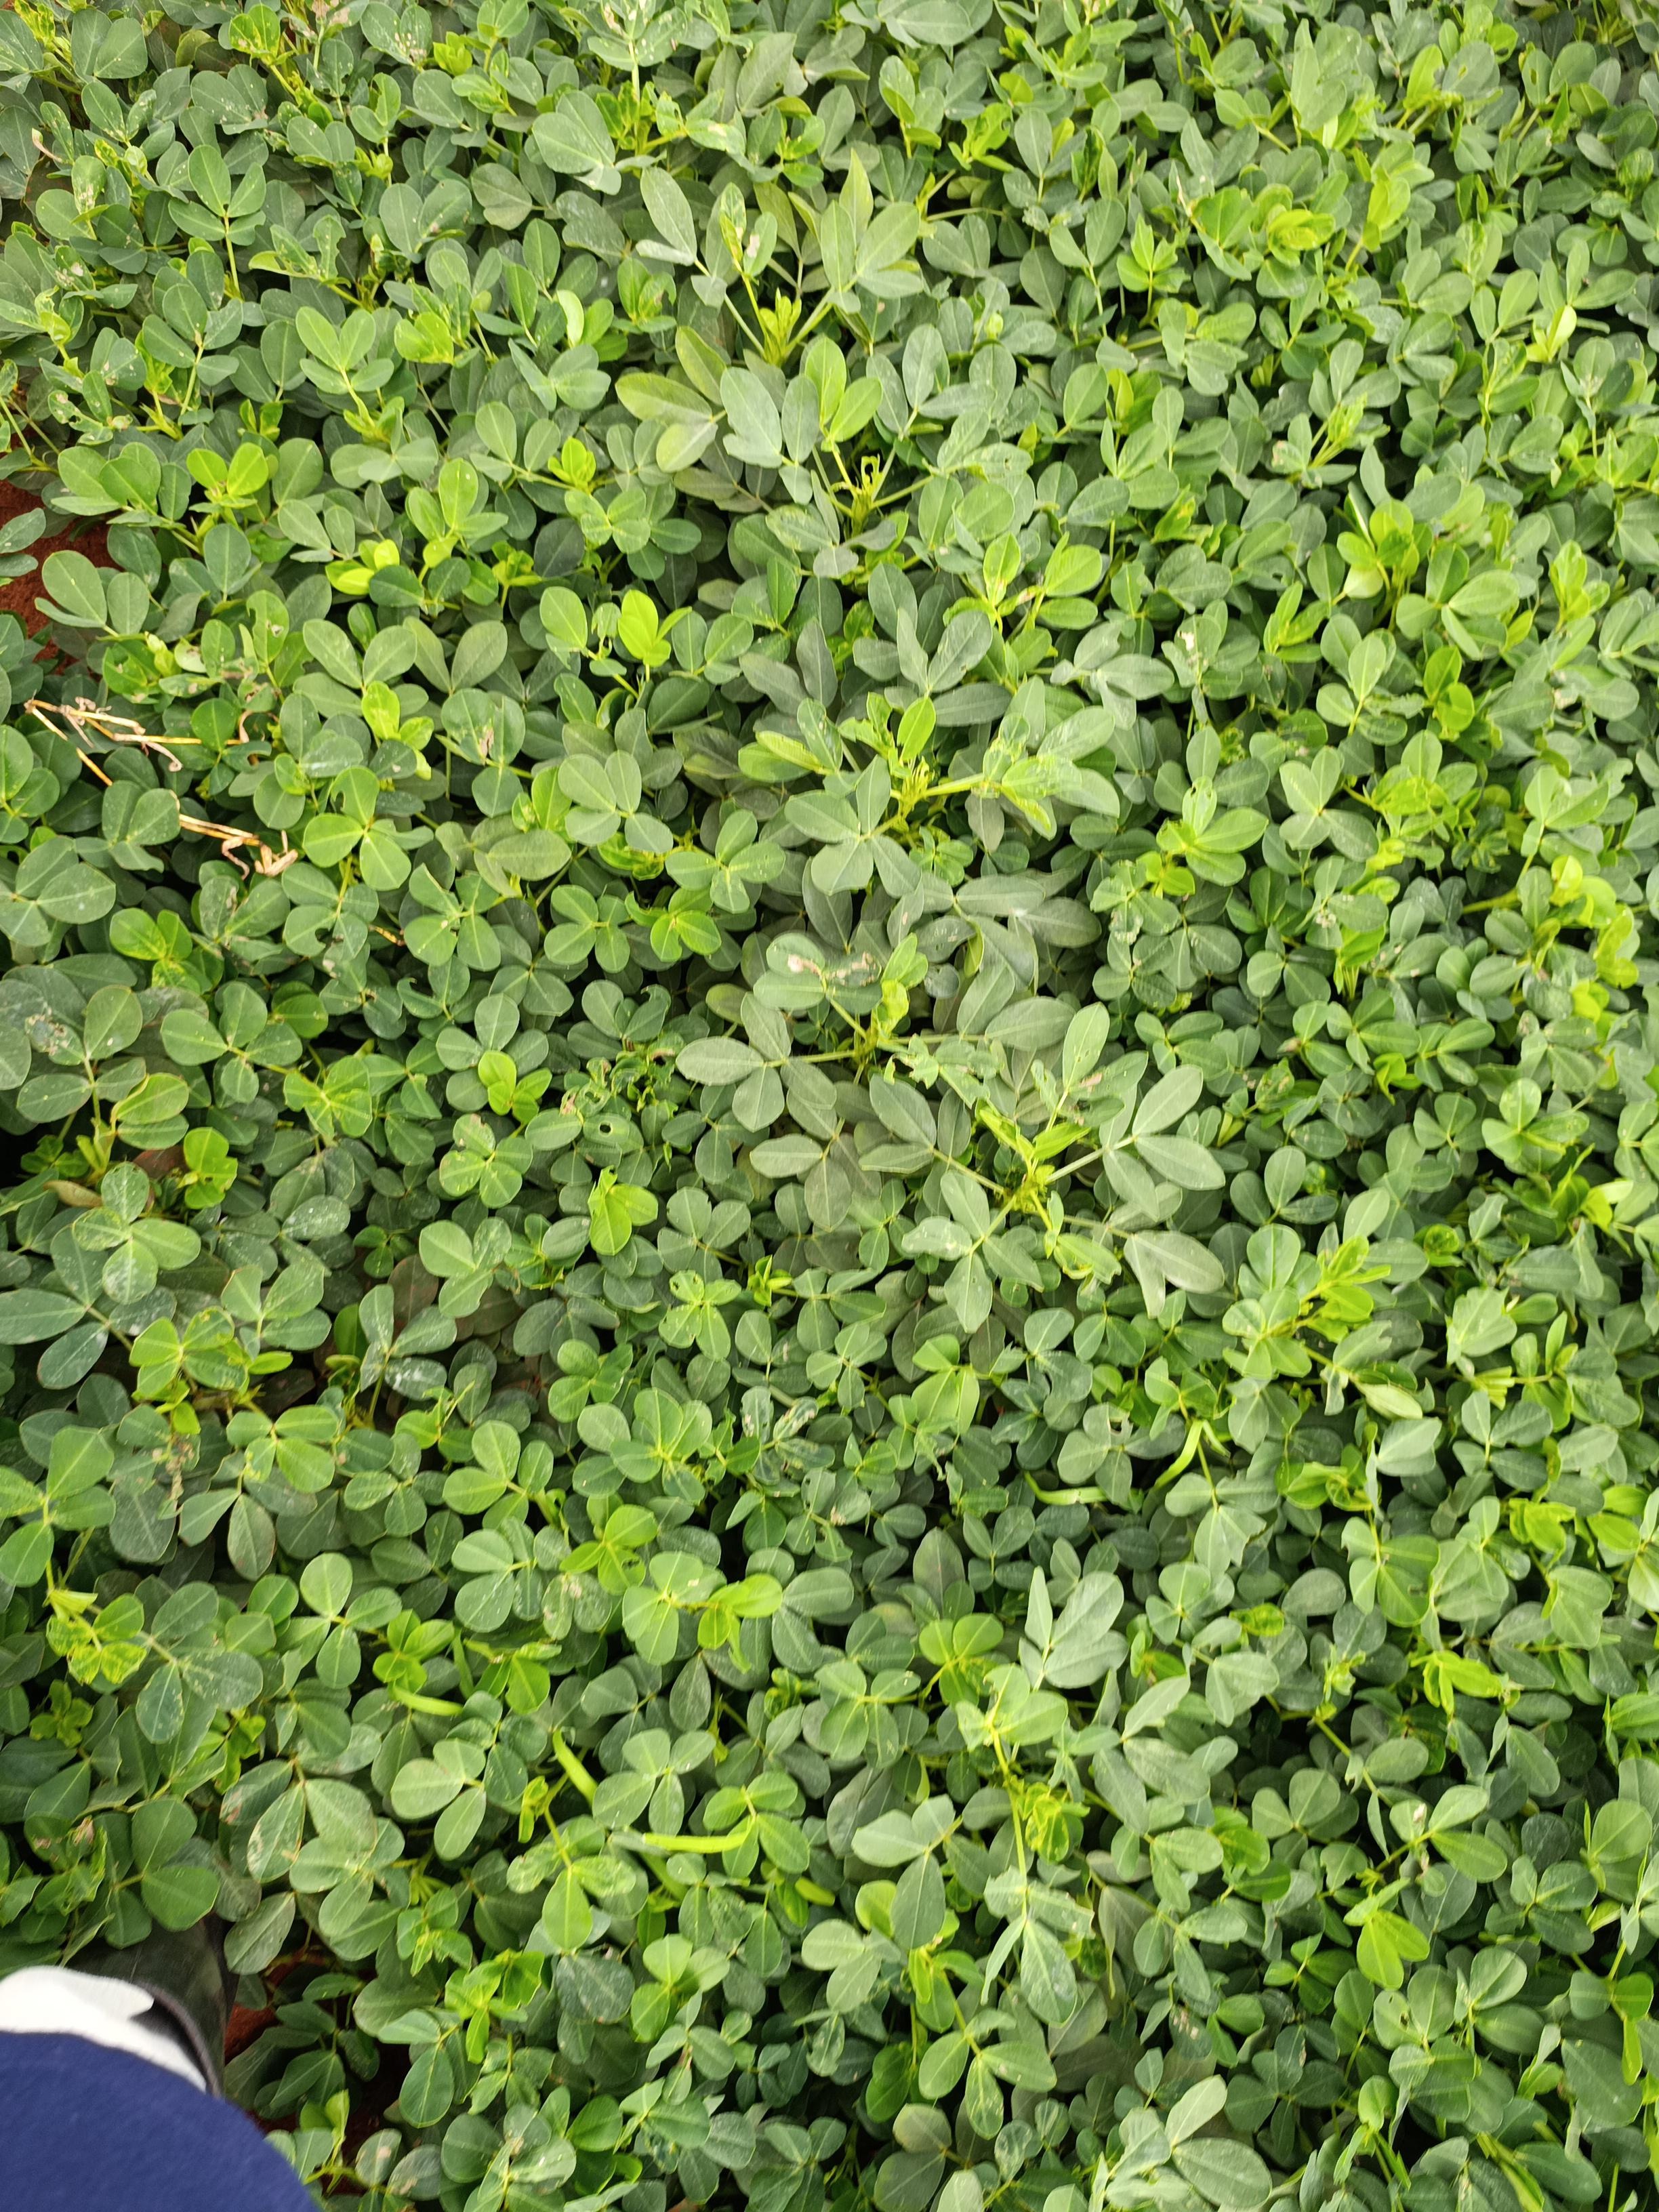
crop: groundnut
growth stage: pegging
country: Kenya
